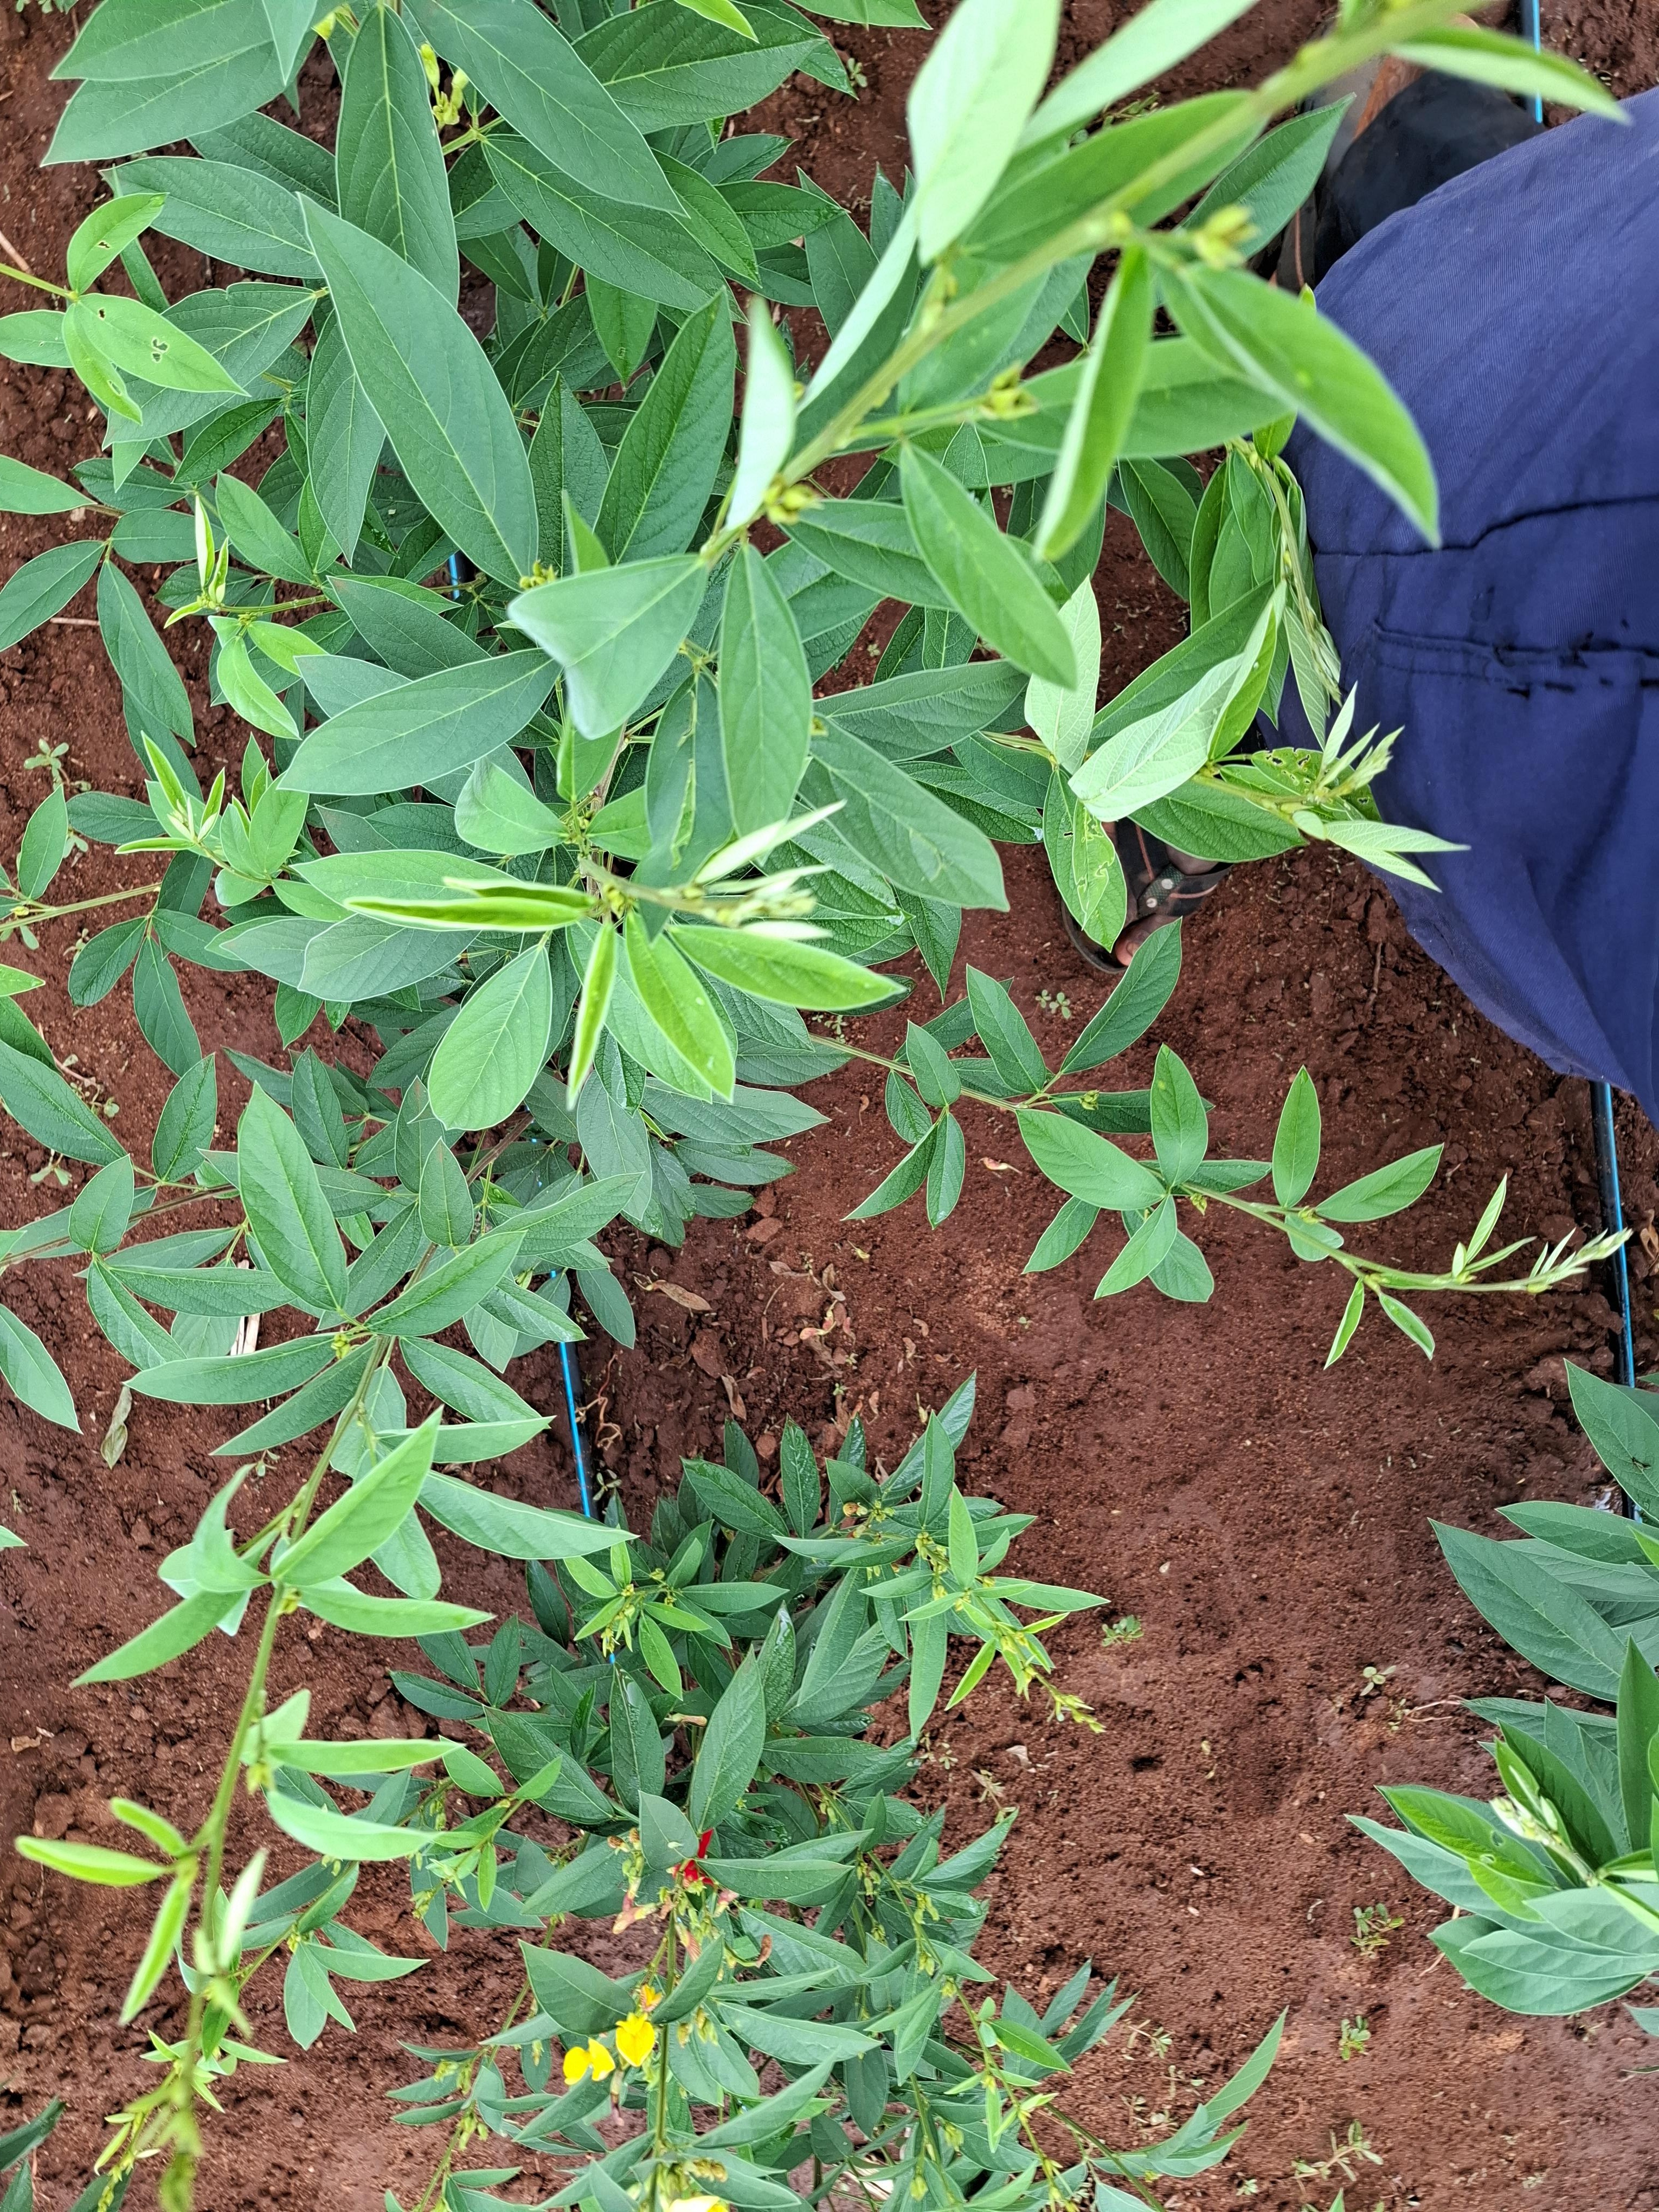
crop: pigeonpea
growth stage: flowering
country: Kenya
